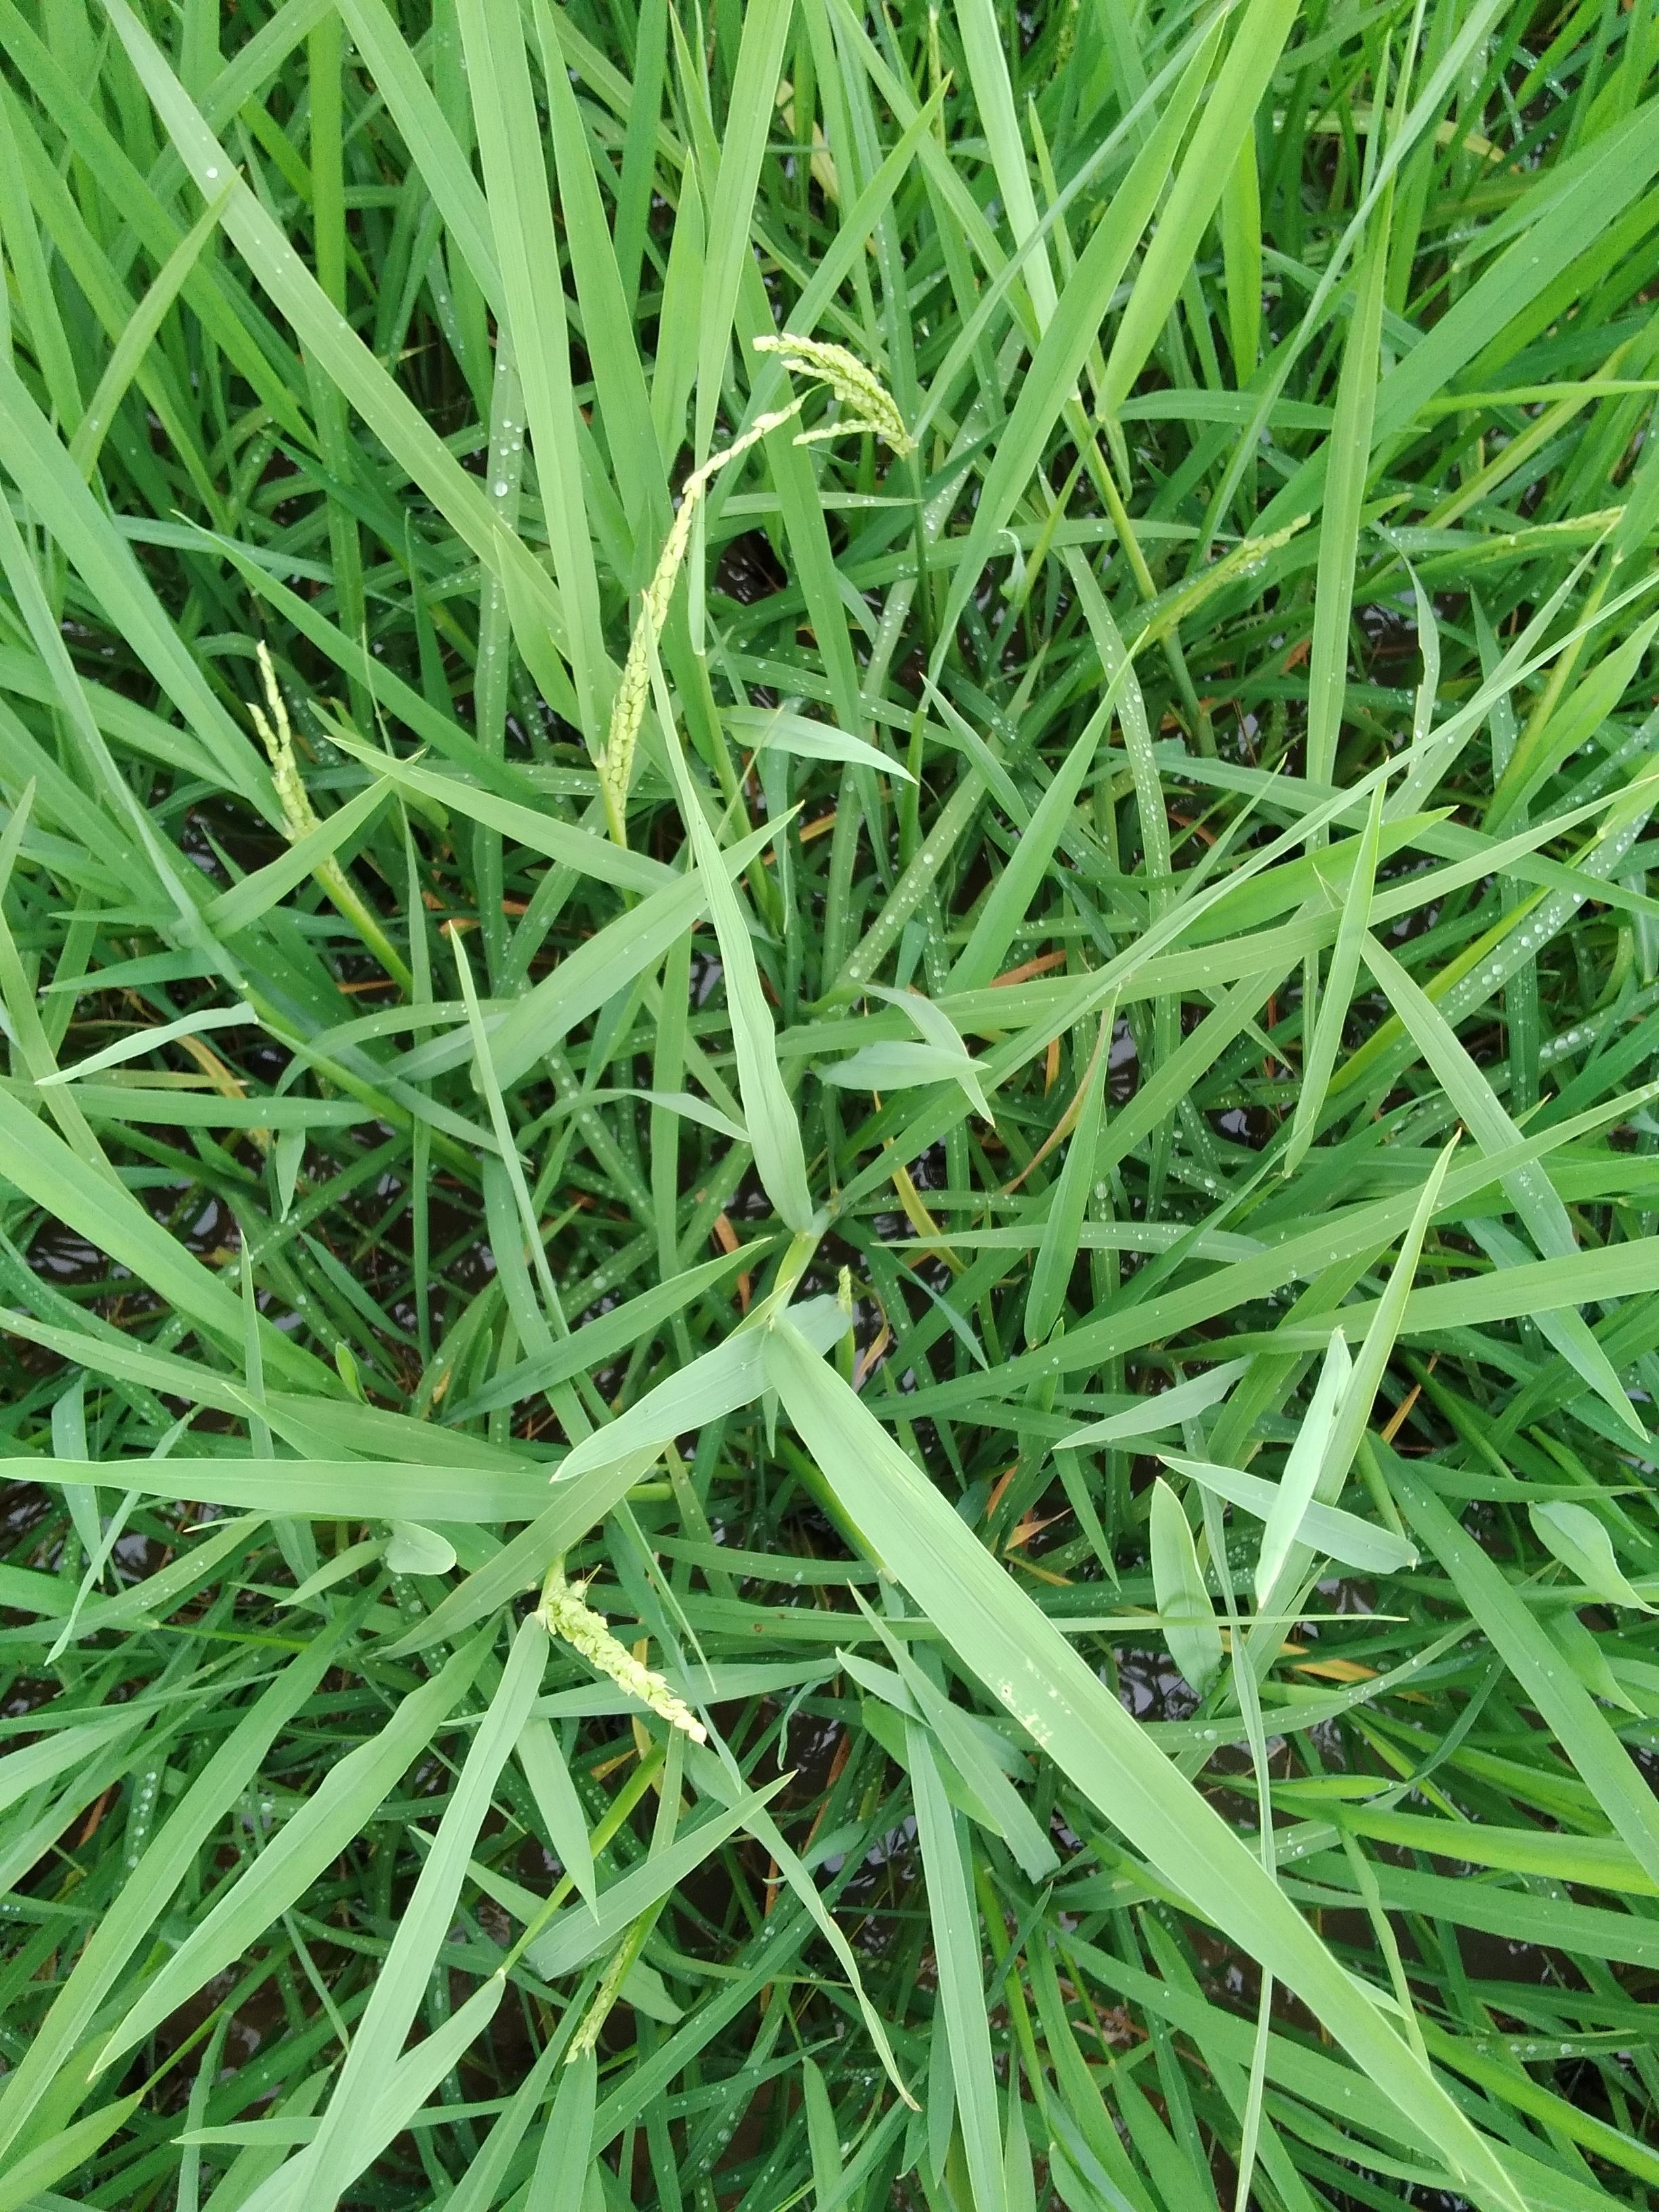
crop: rice
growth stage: heading
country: Nigeria
